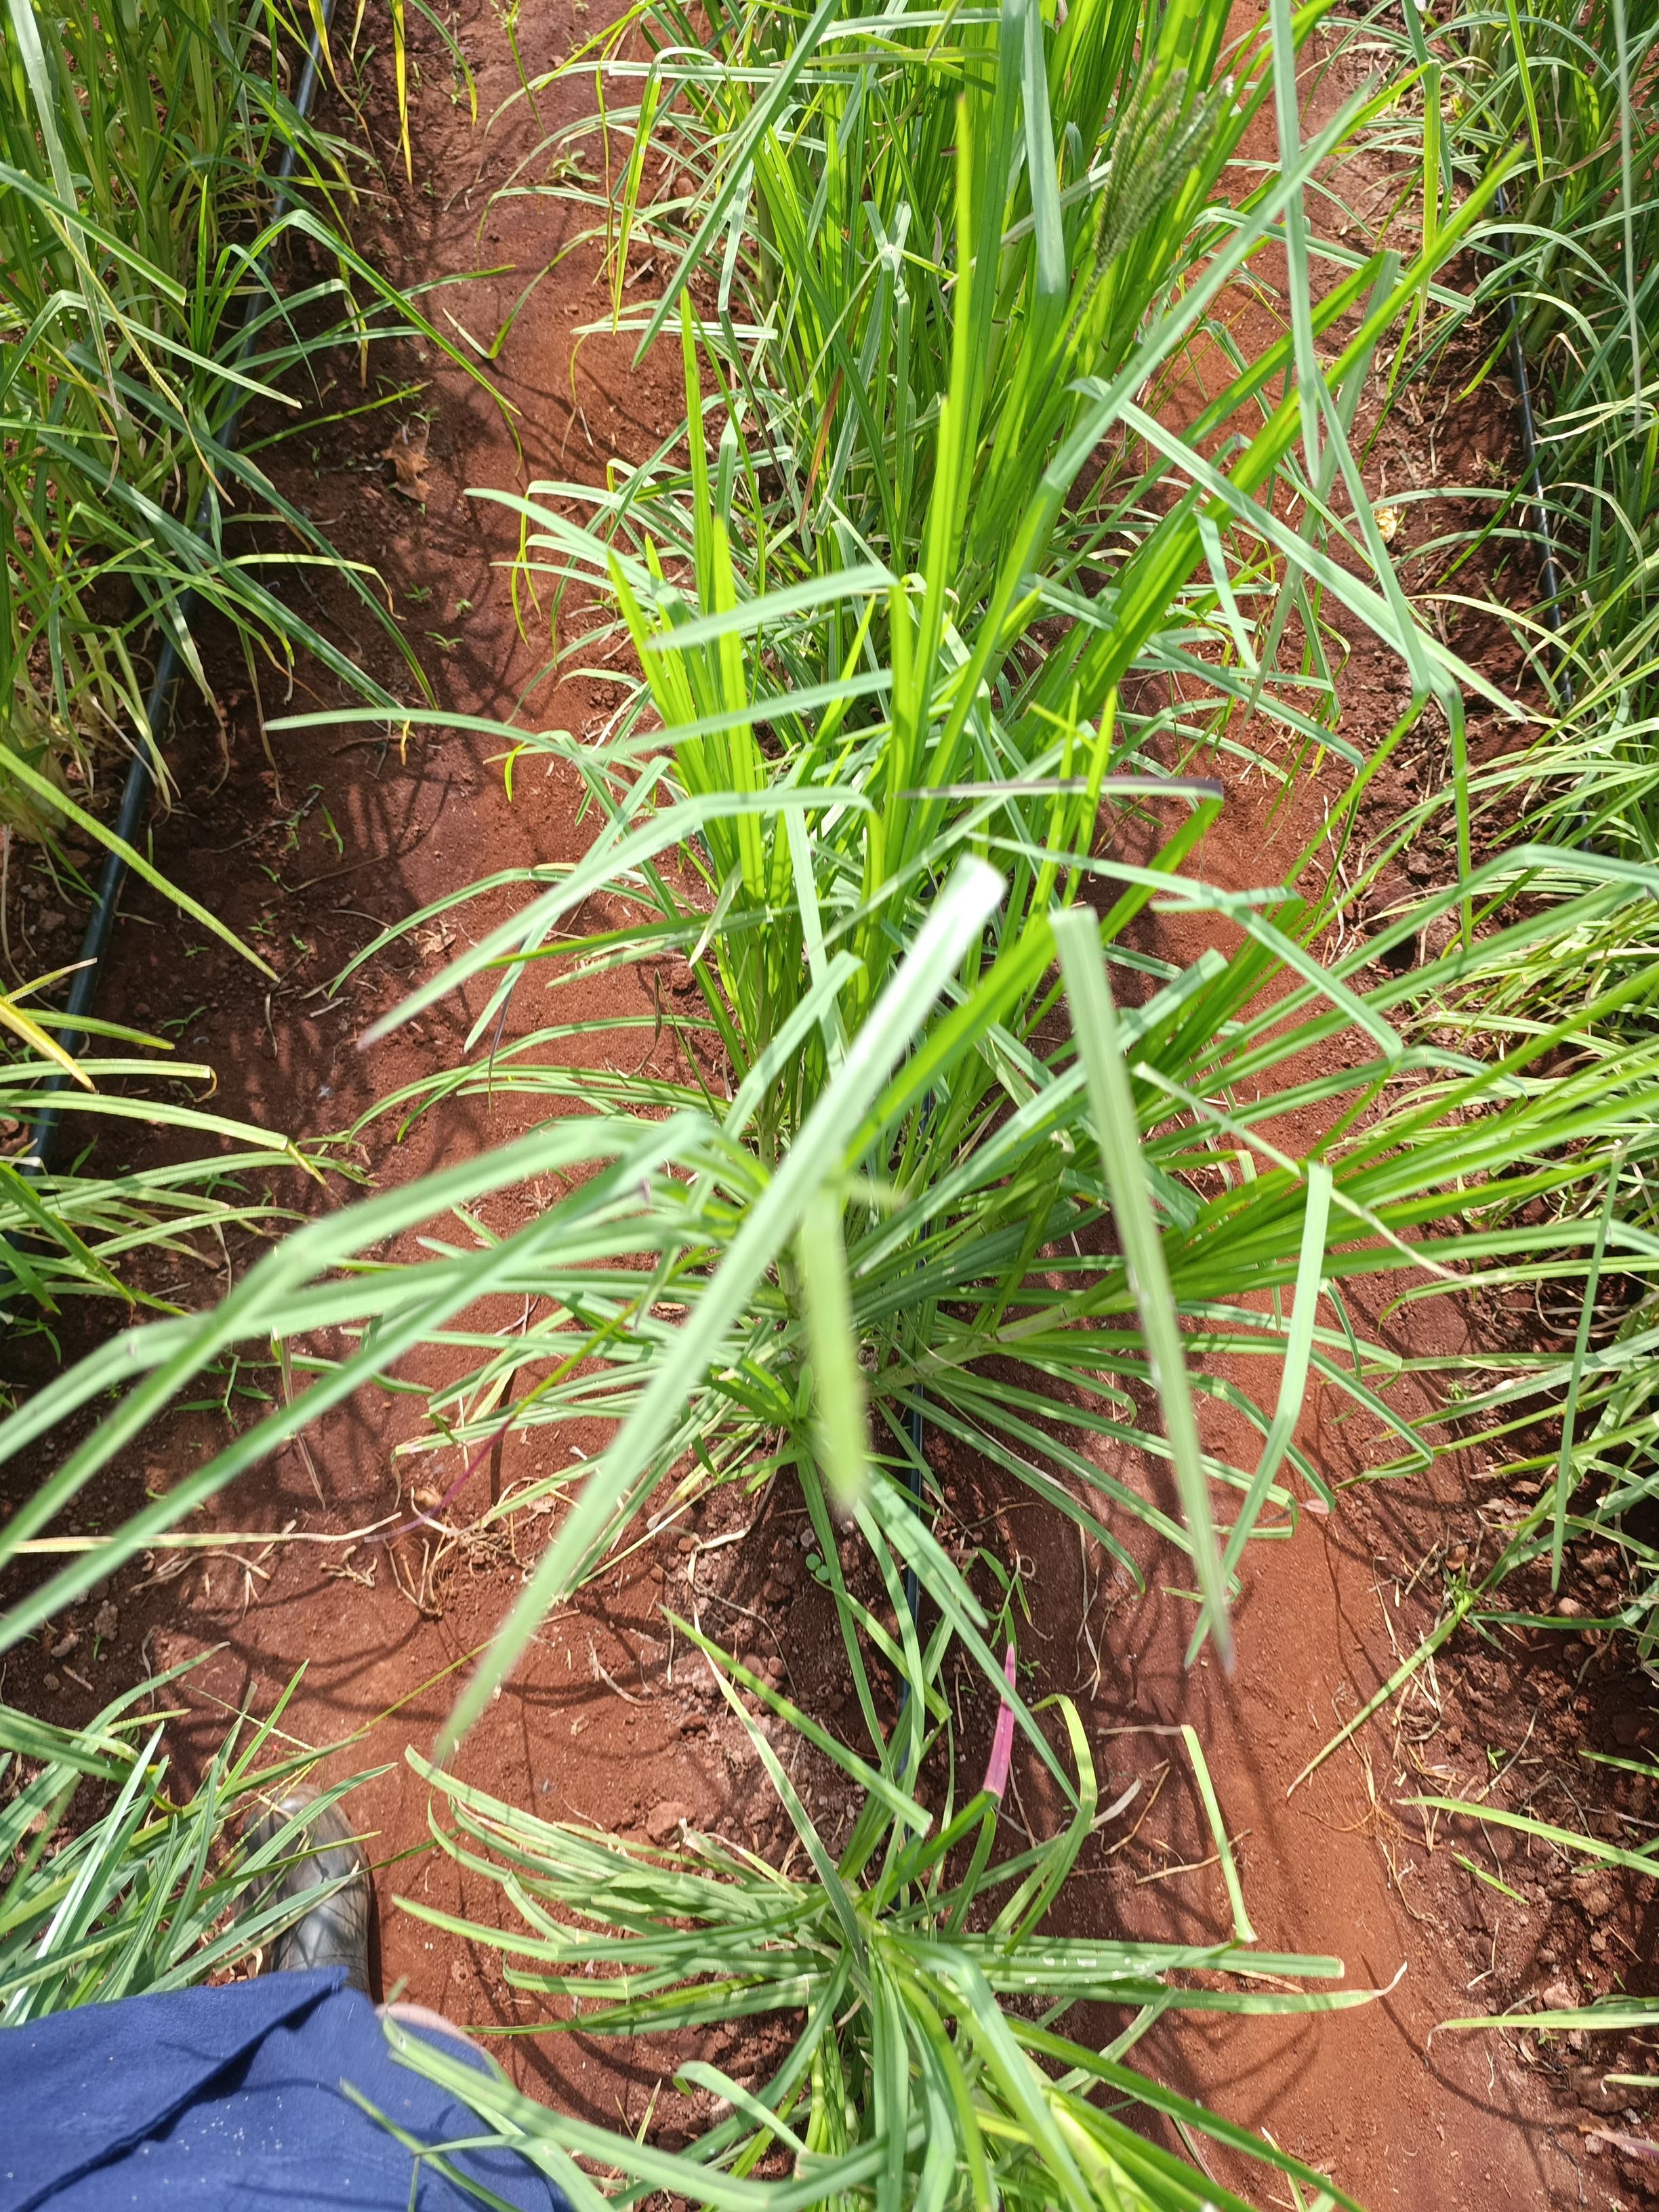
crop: finger millet
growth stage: flowering
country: Kenya
